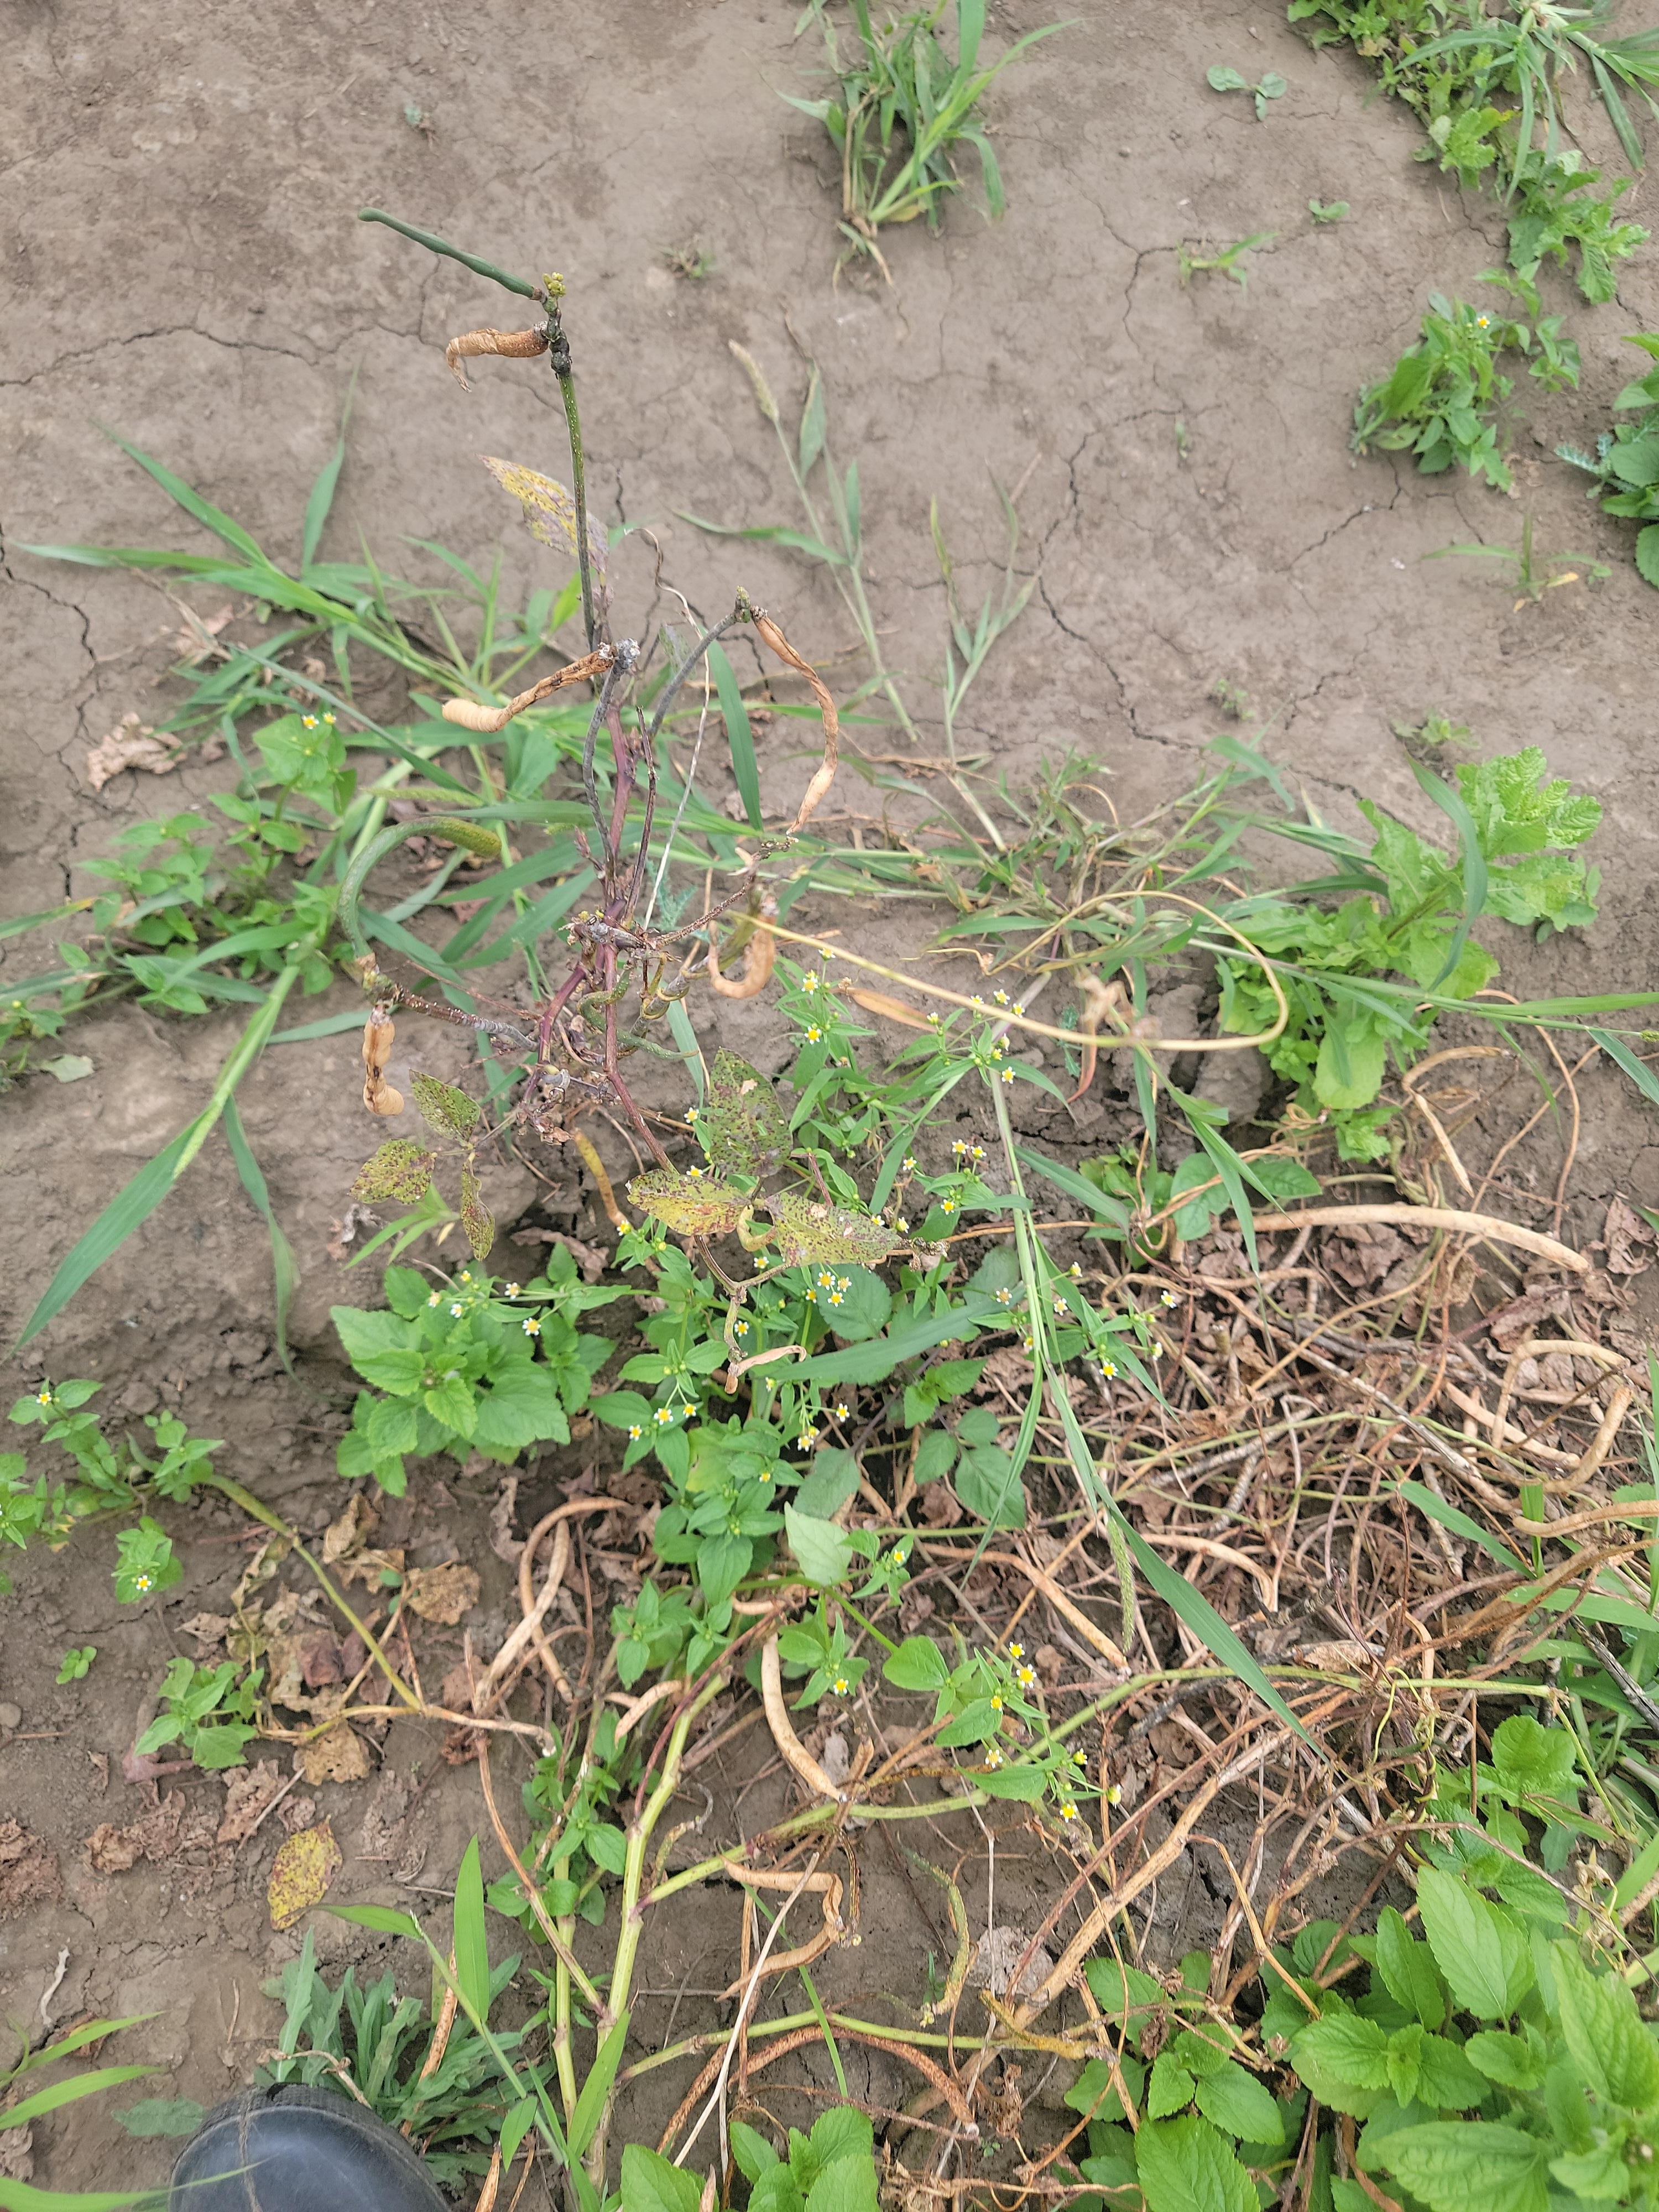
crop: cowpea
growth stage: development pod
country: Tanzania
